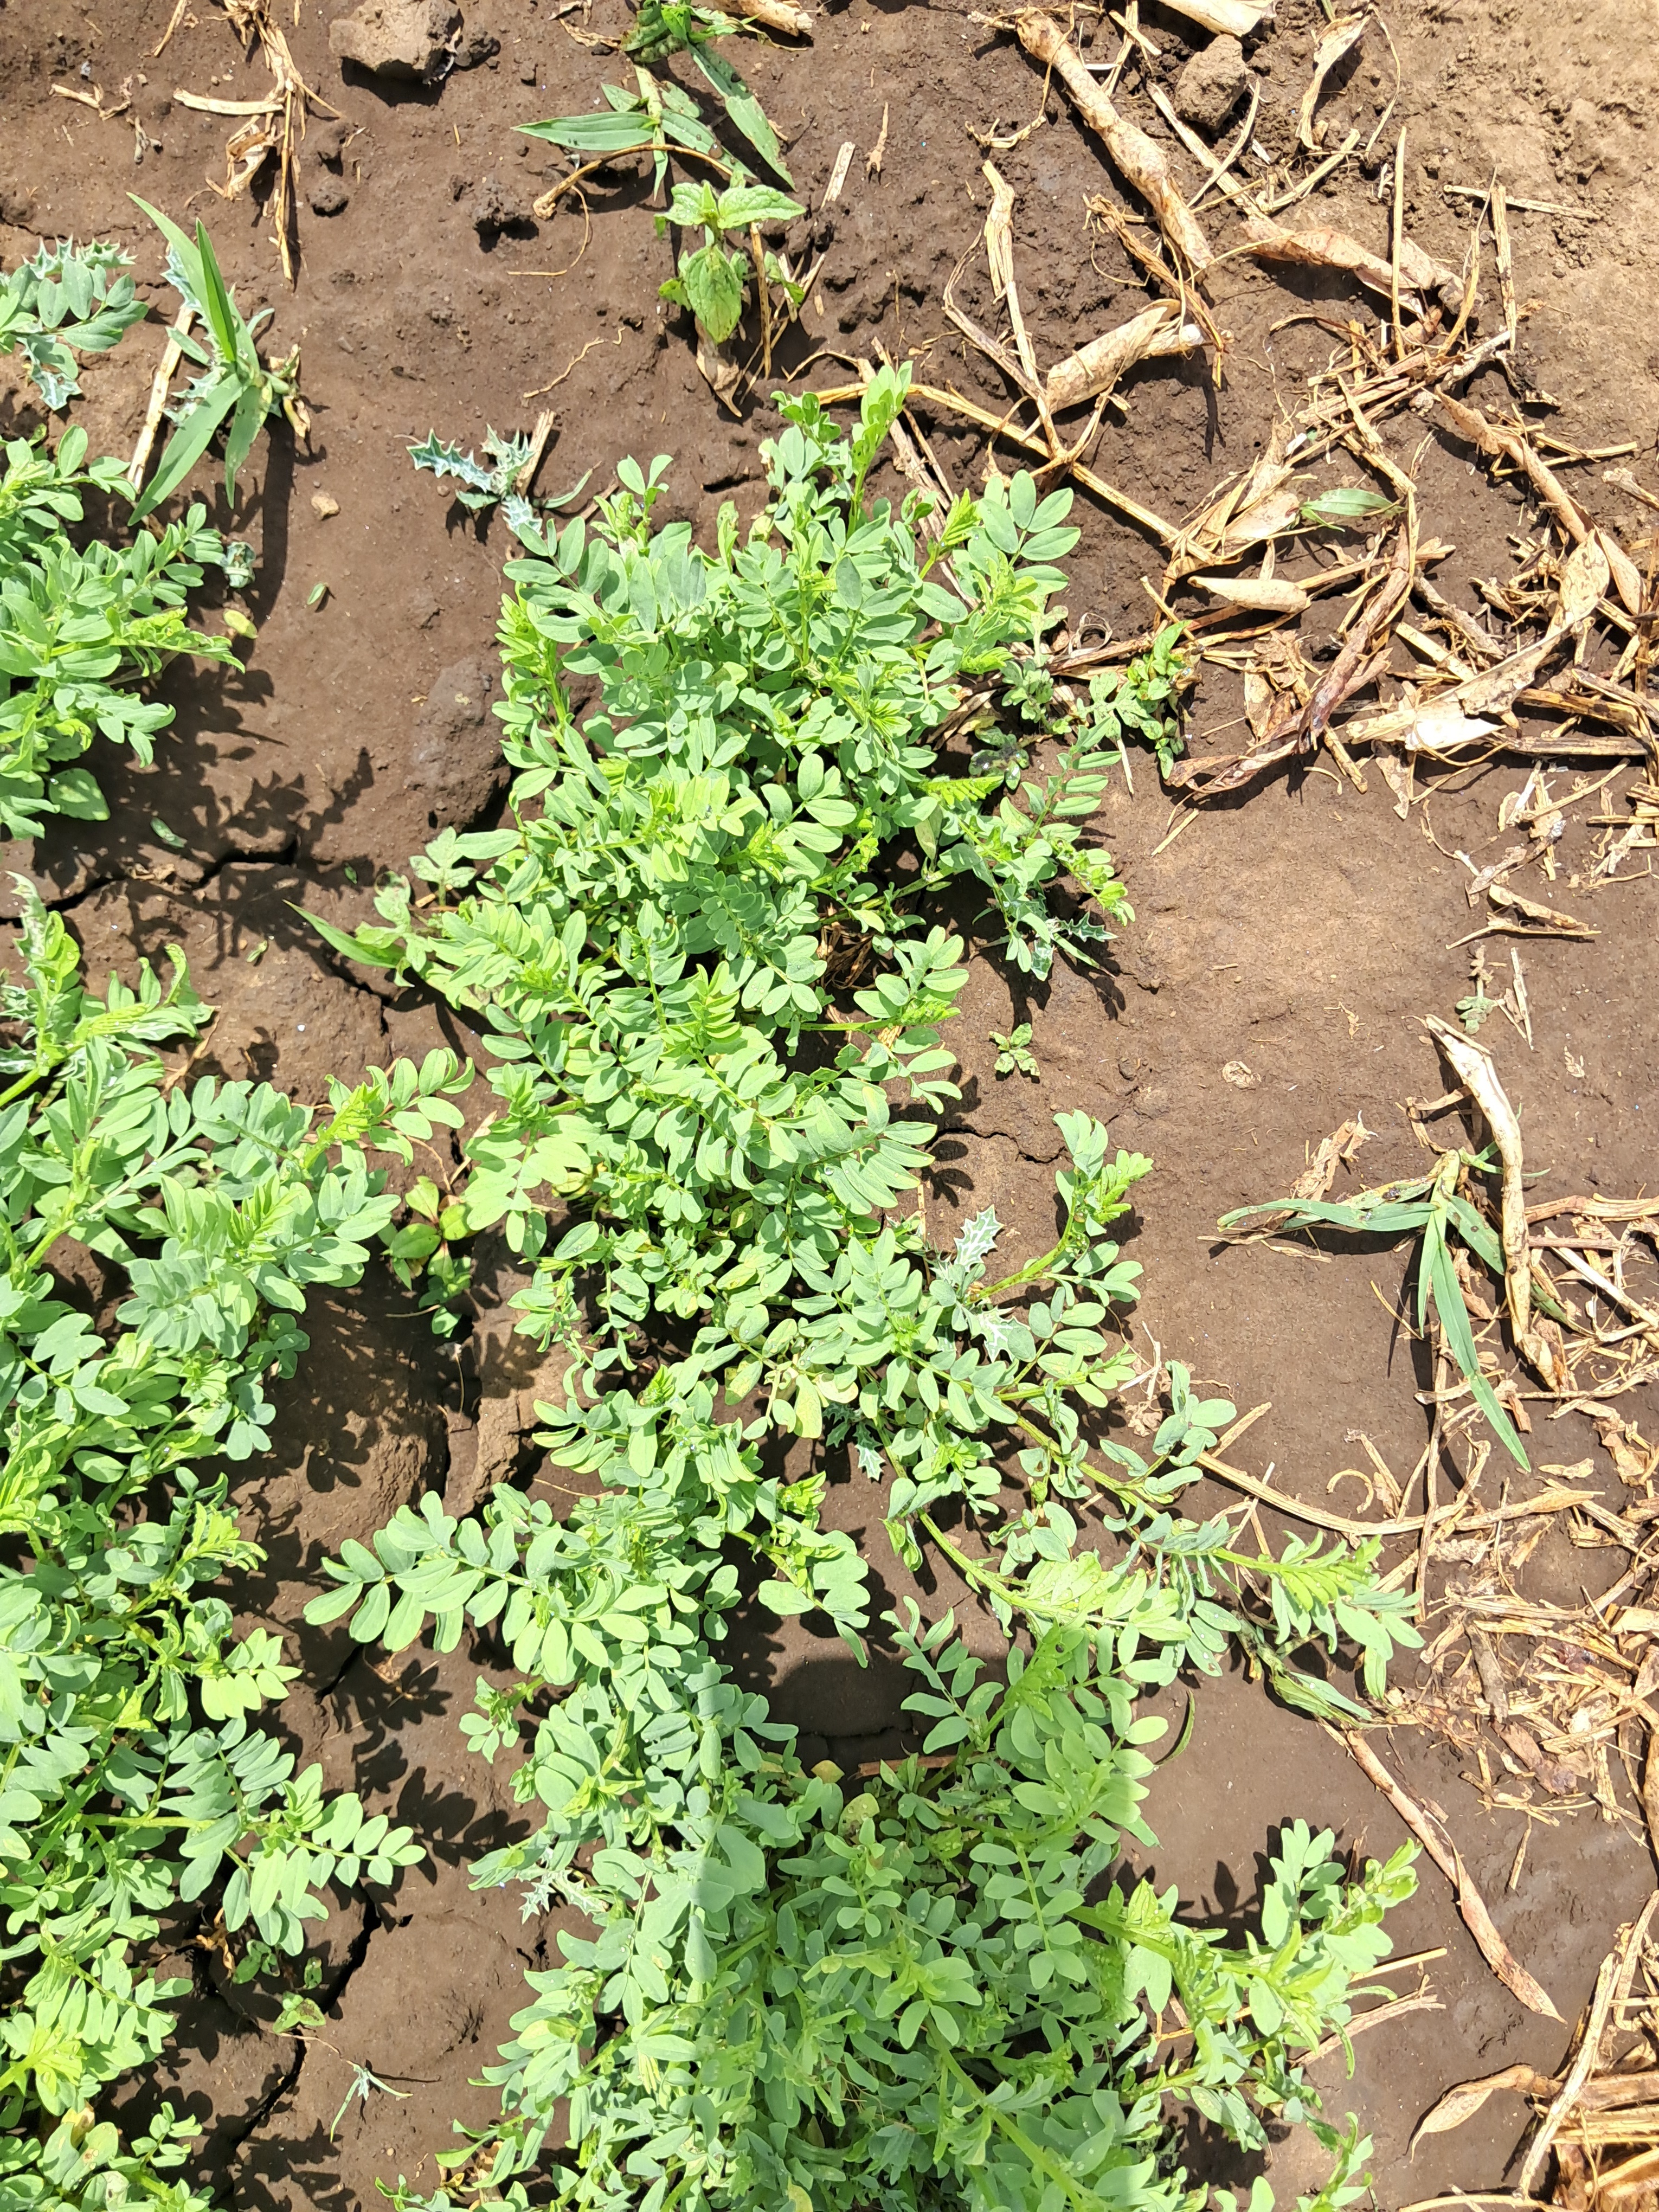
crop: lentil
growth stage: vegetative
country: Tanzania
